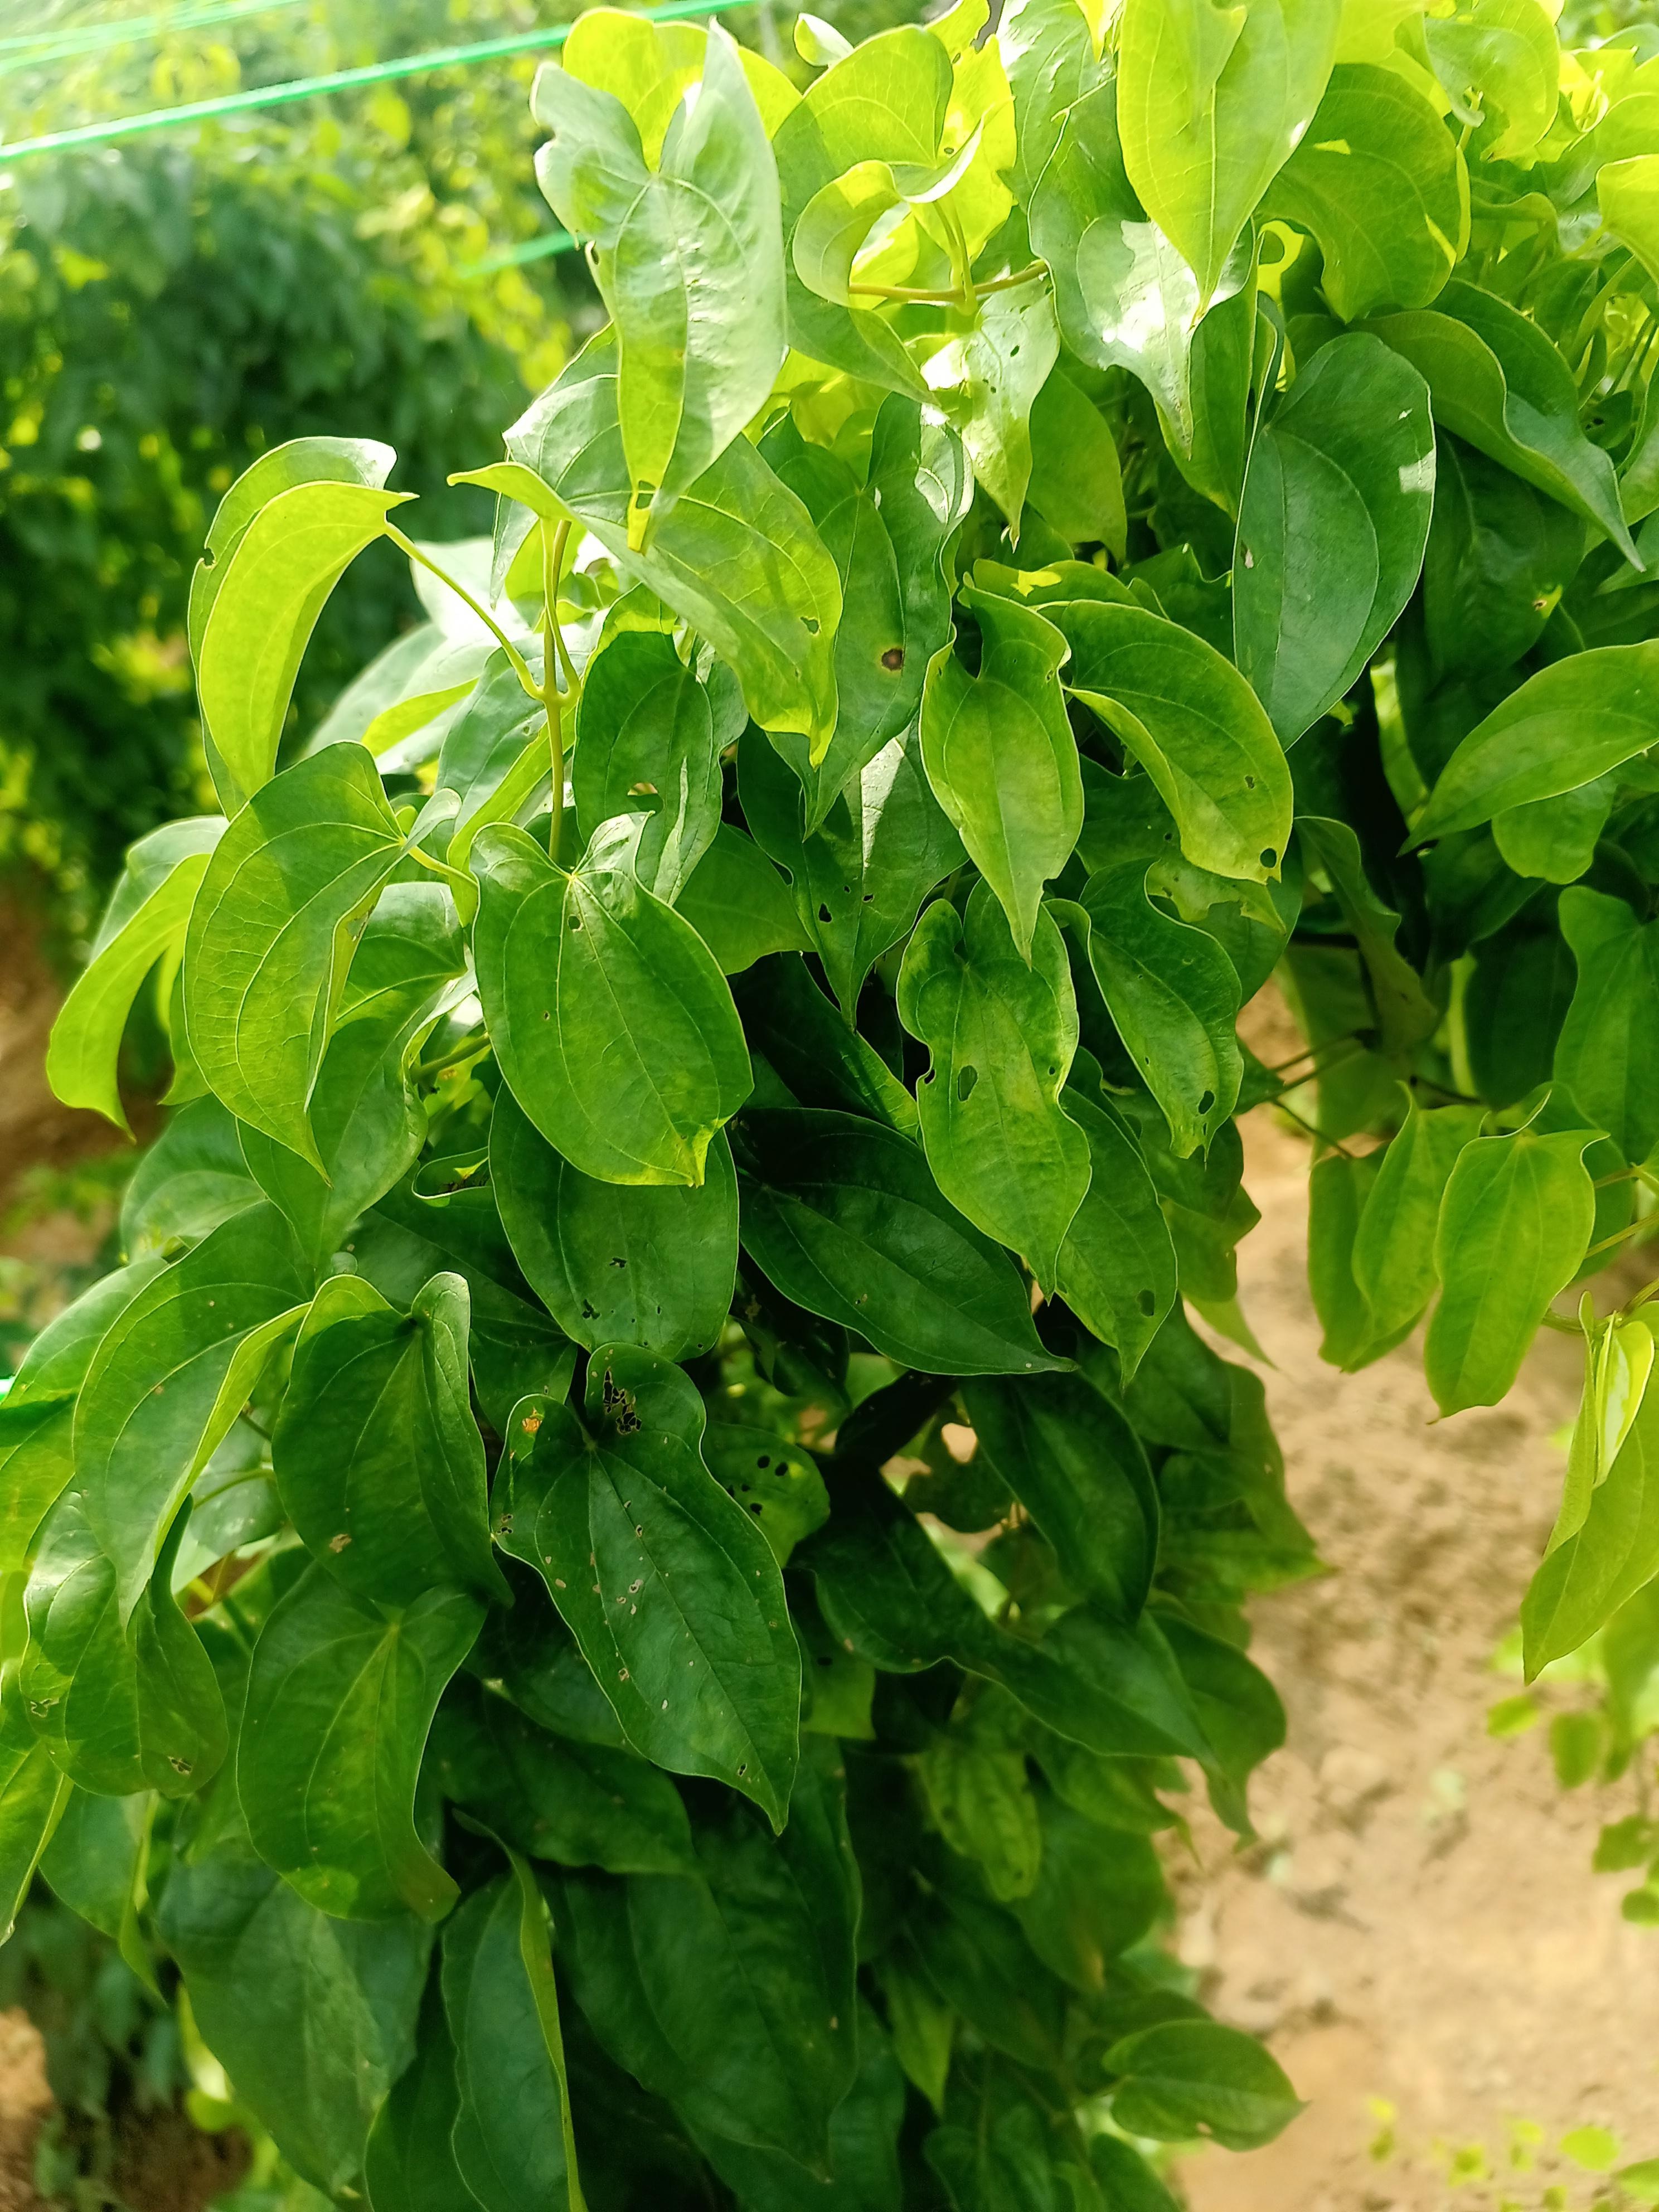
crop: yam
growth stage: vegetative
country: Nigeria
